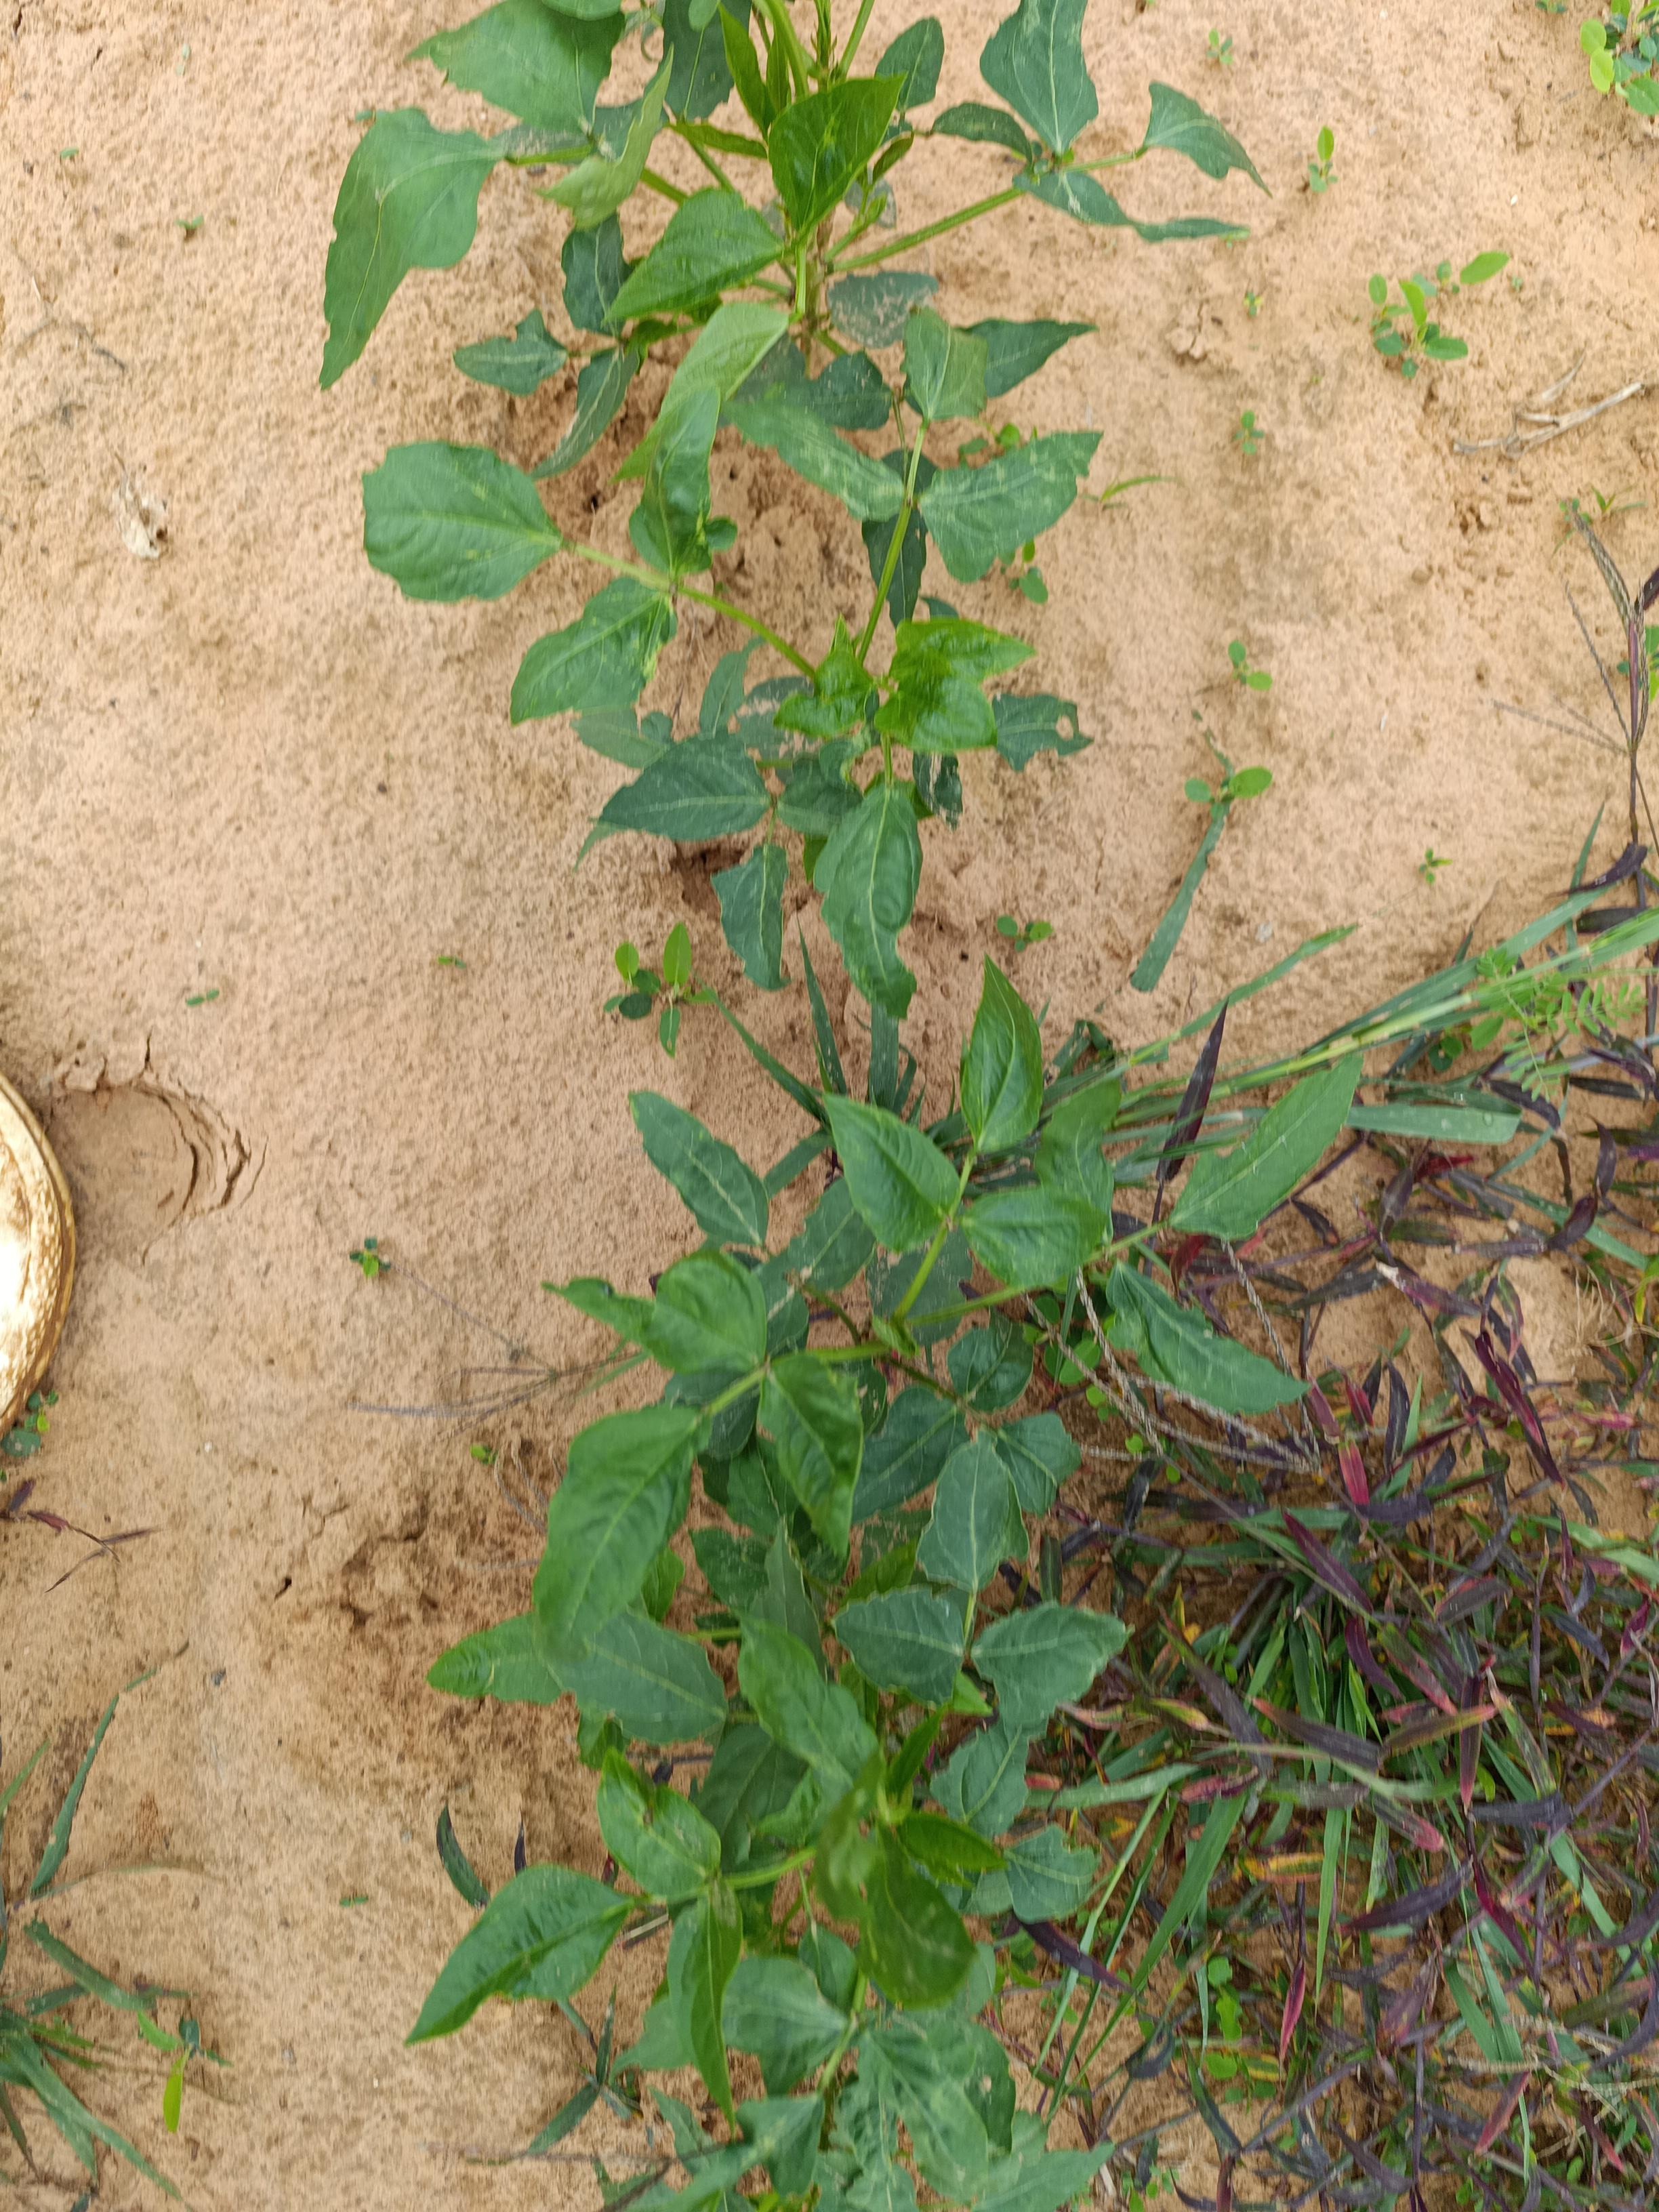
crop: cowpea
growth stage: emergence
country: Nigeria
